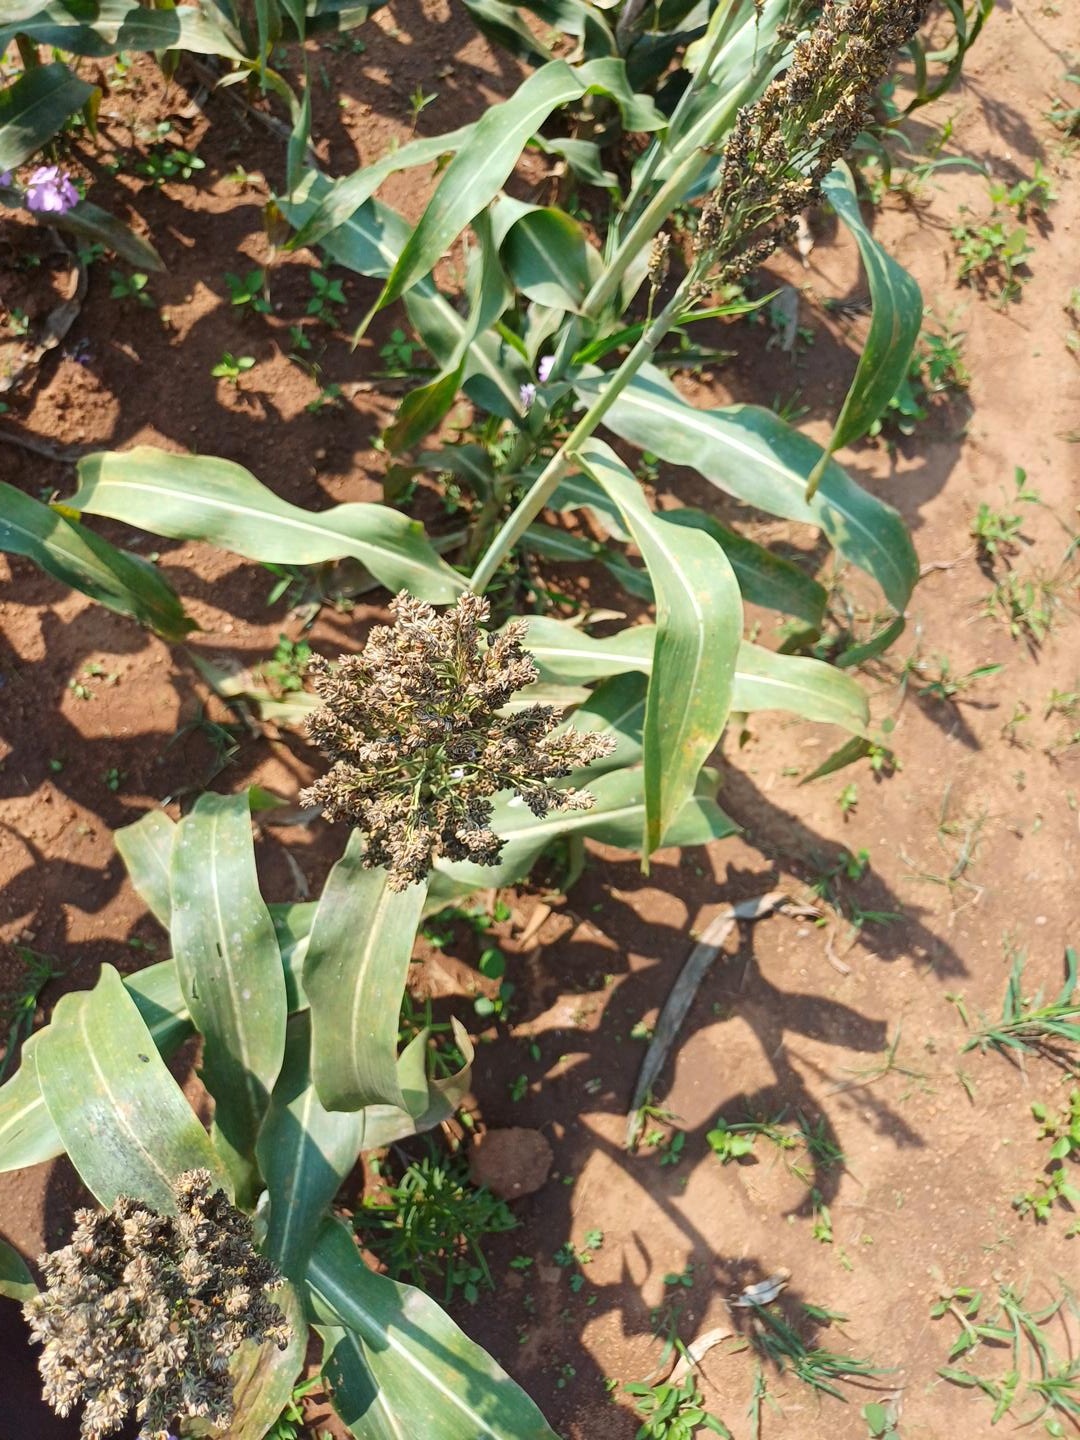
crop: sorghum
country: Kenya
